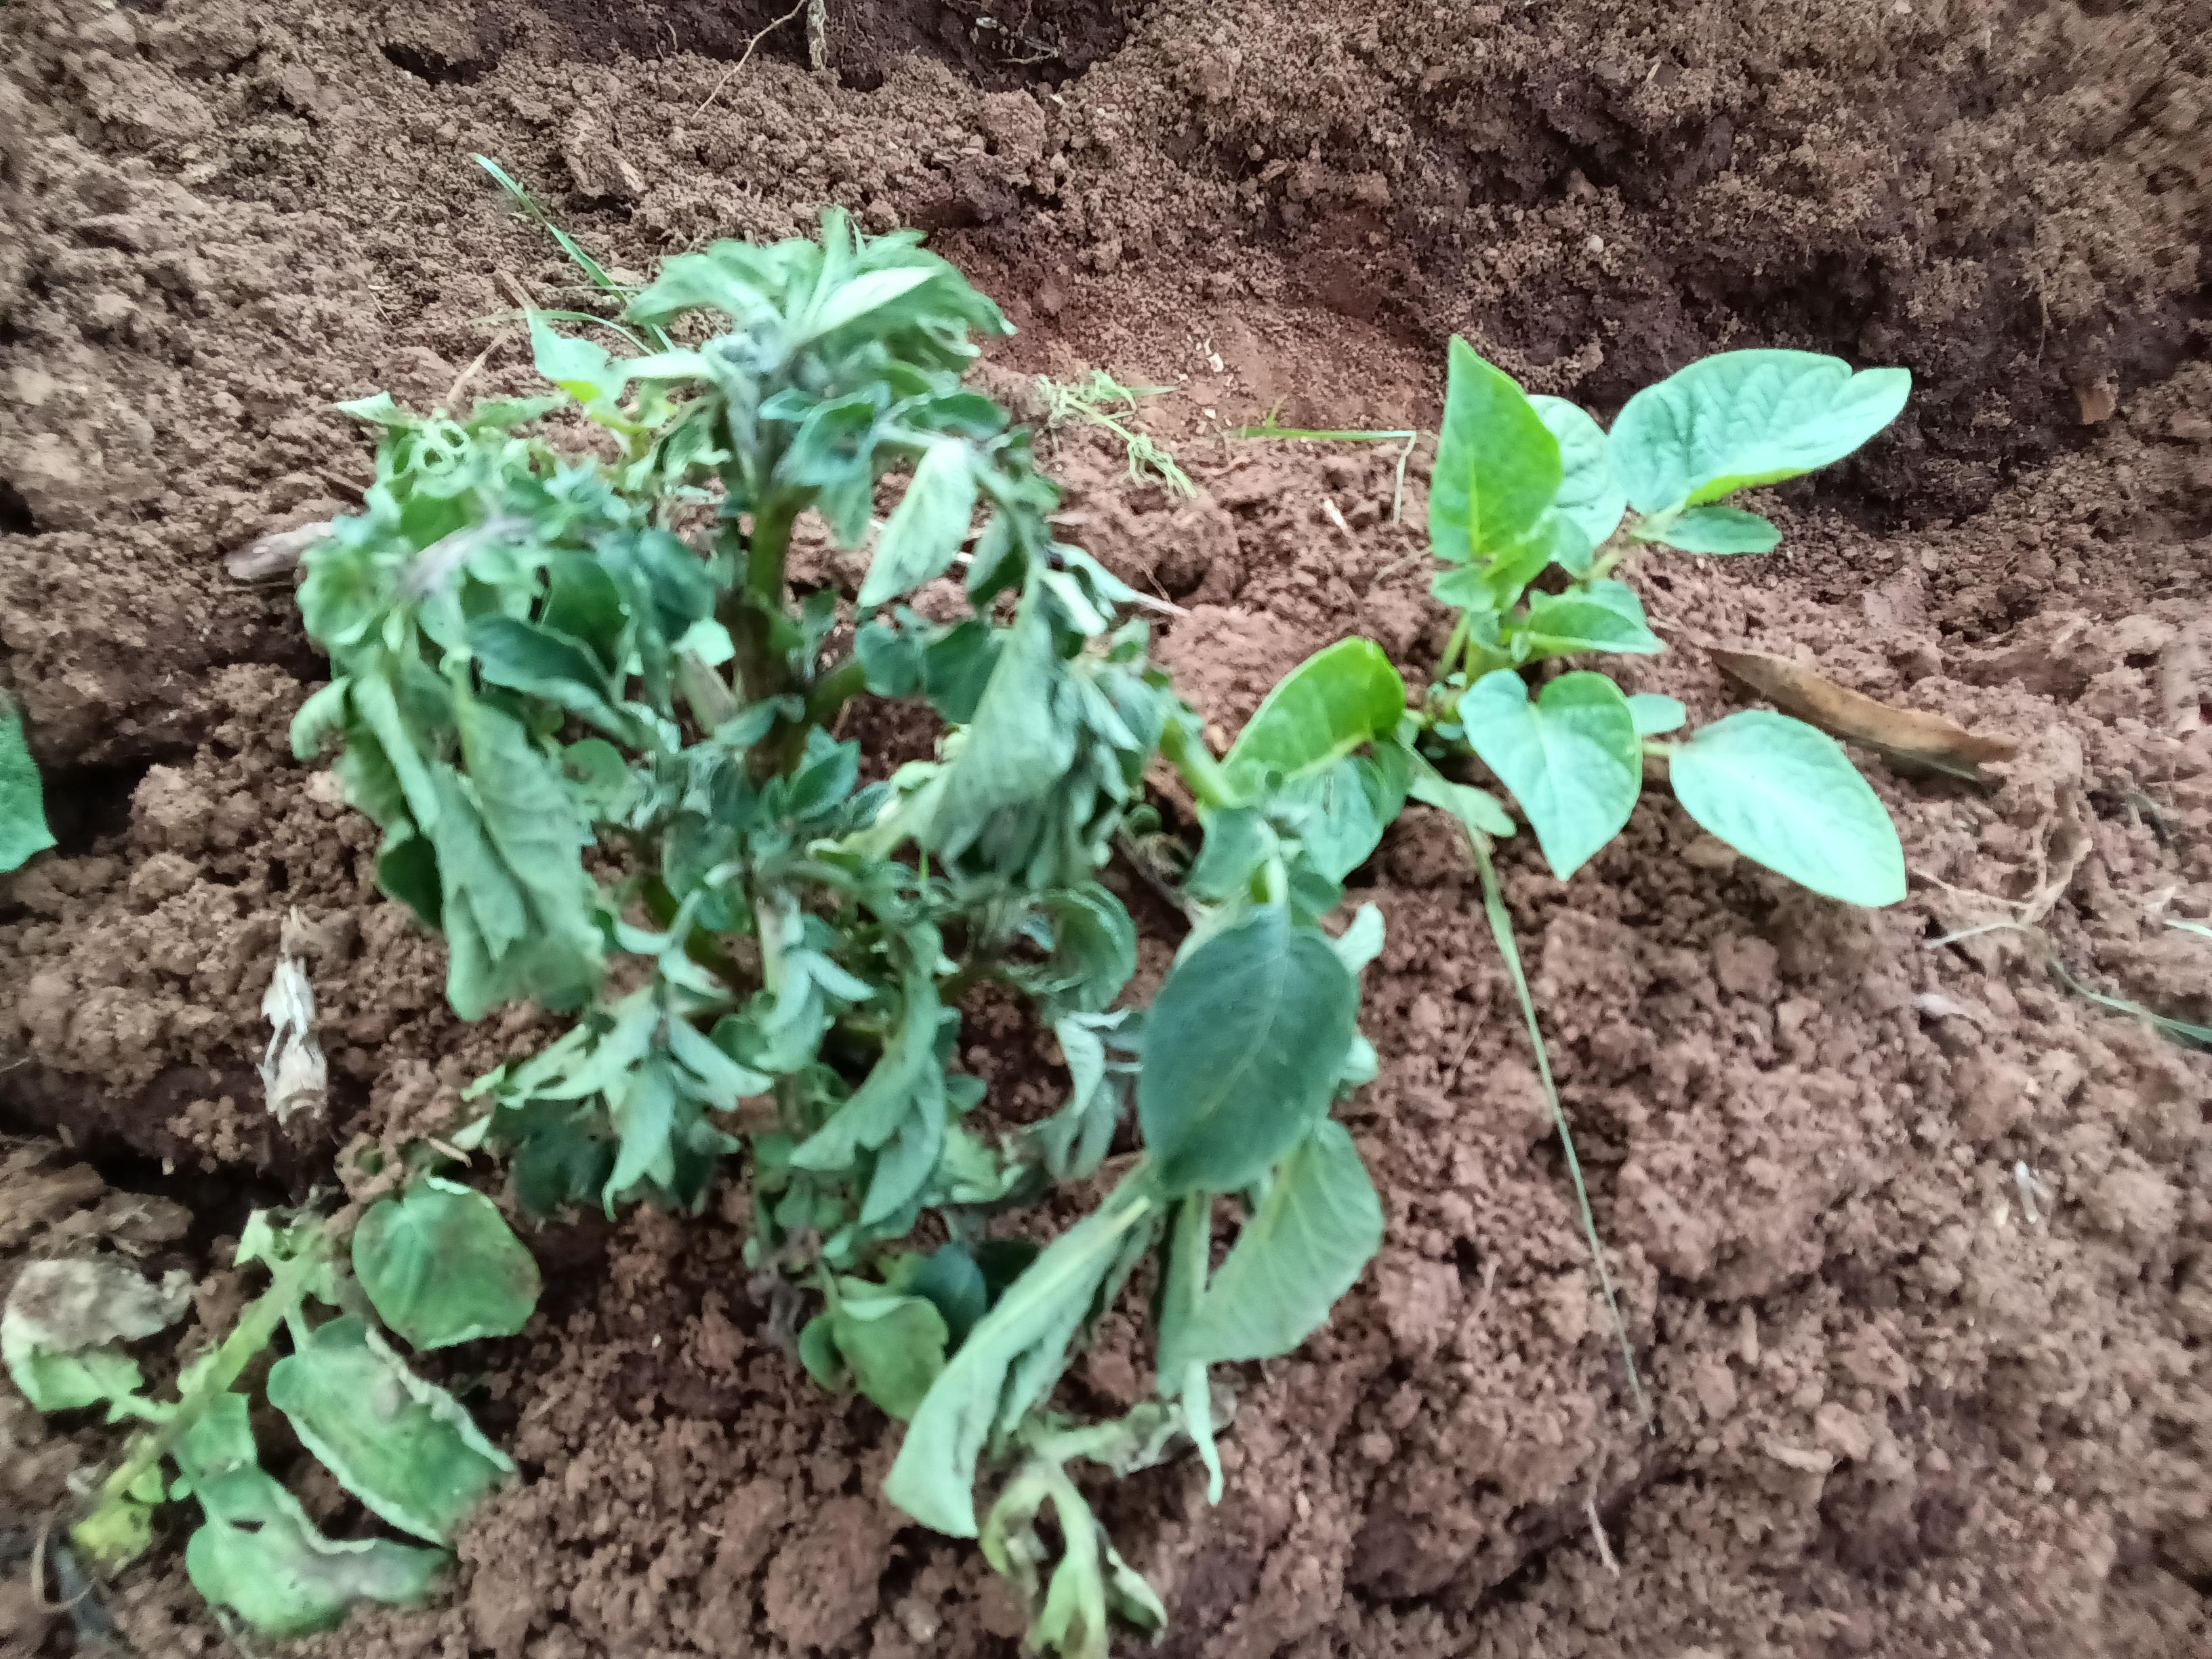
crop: potato
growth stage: vegetative
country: Kenya
